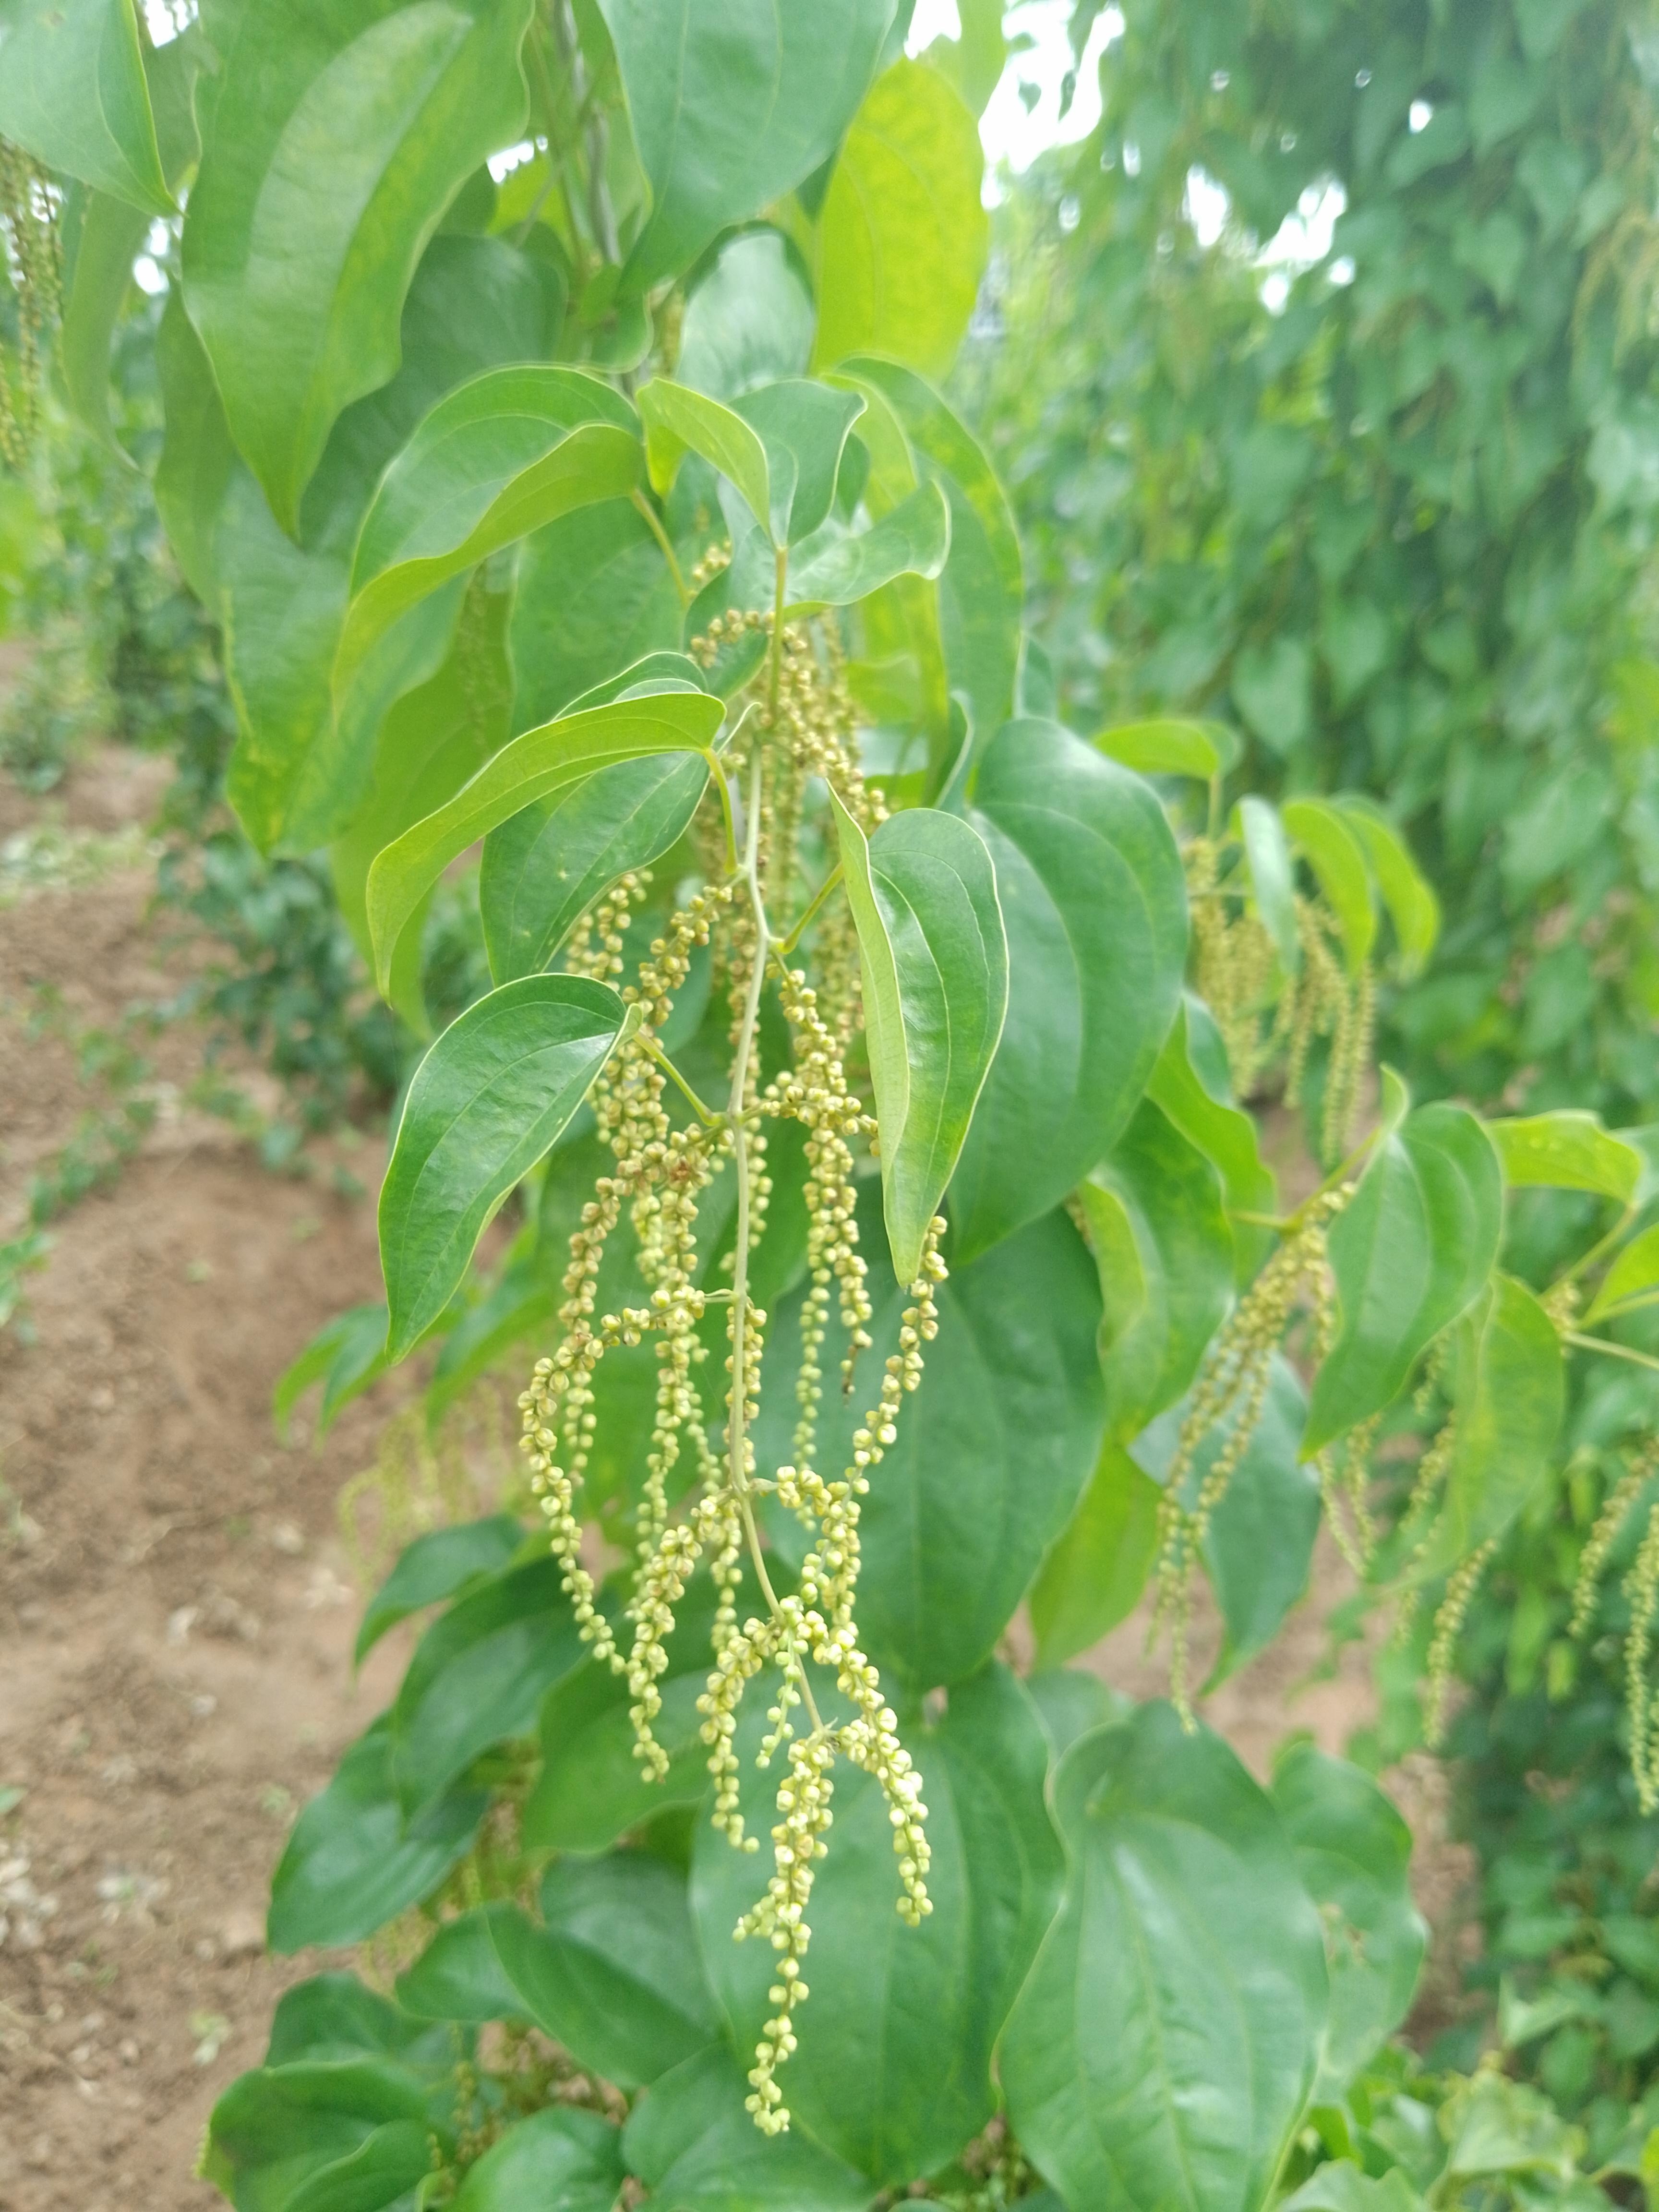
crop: yam
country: Nigeria
